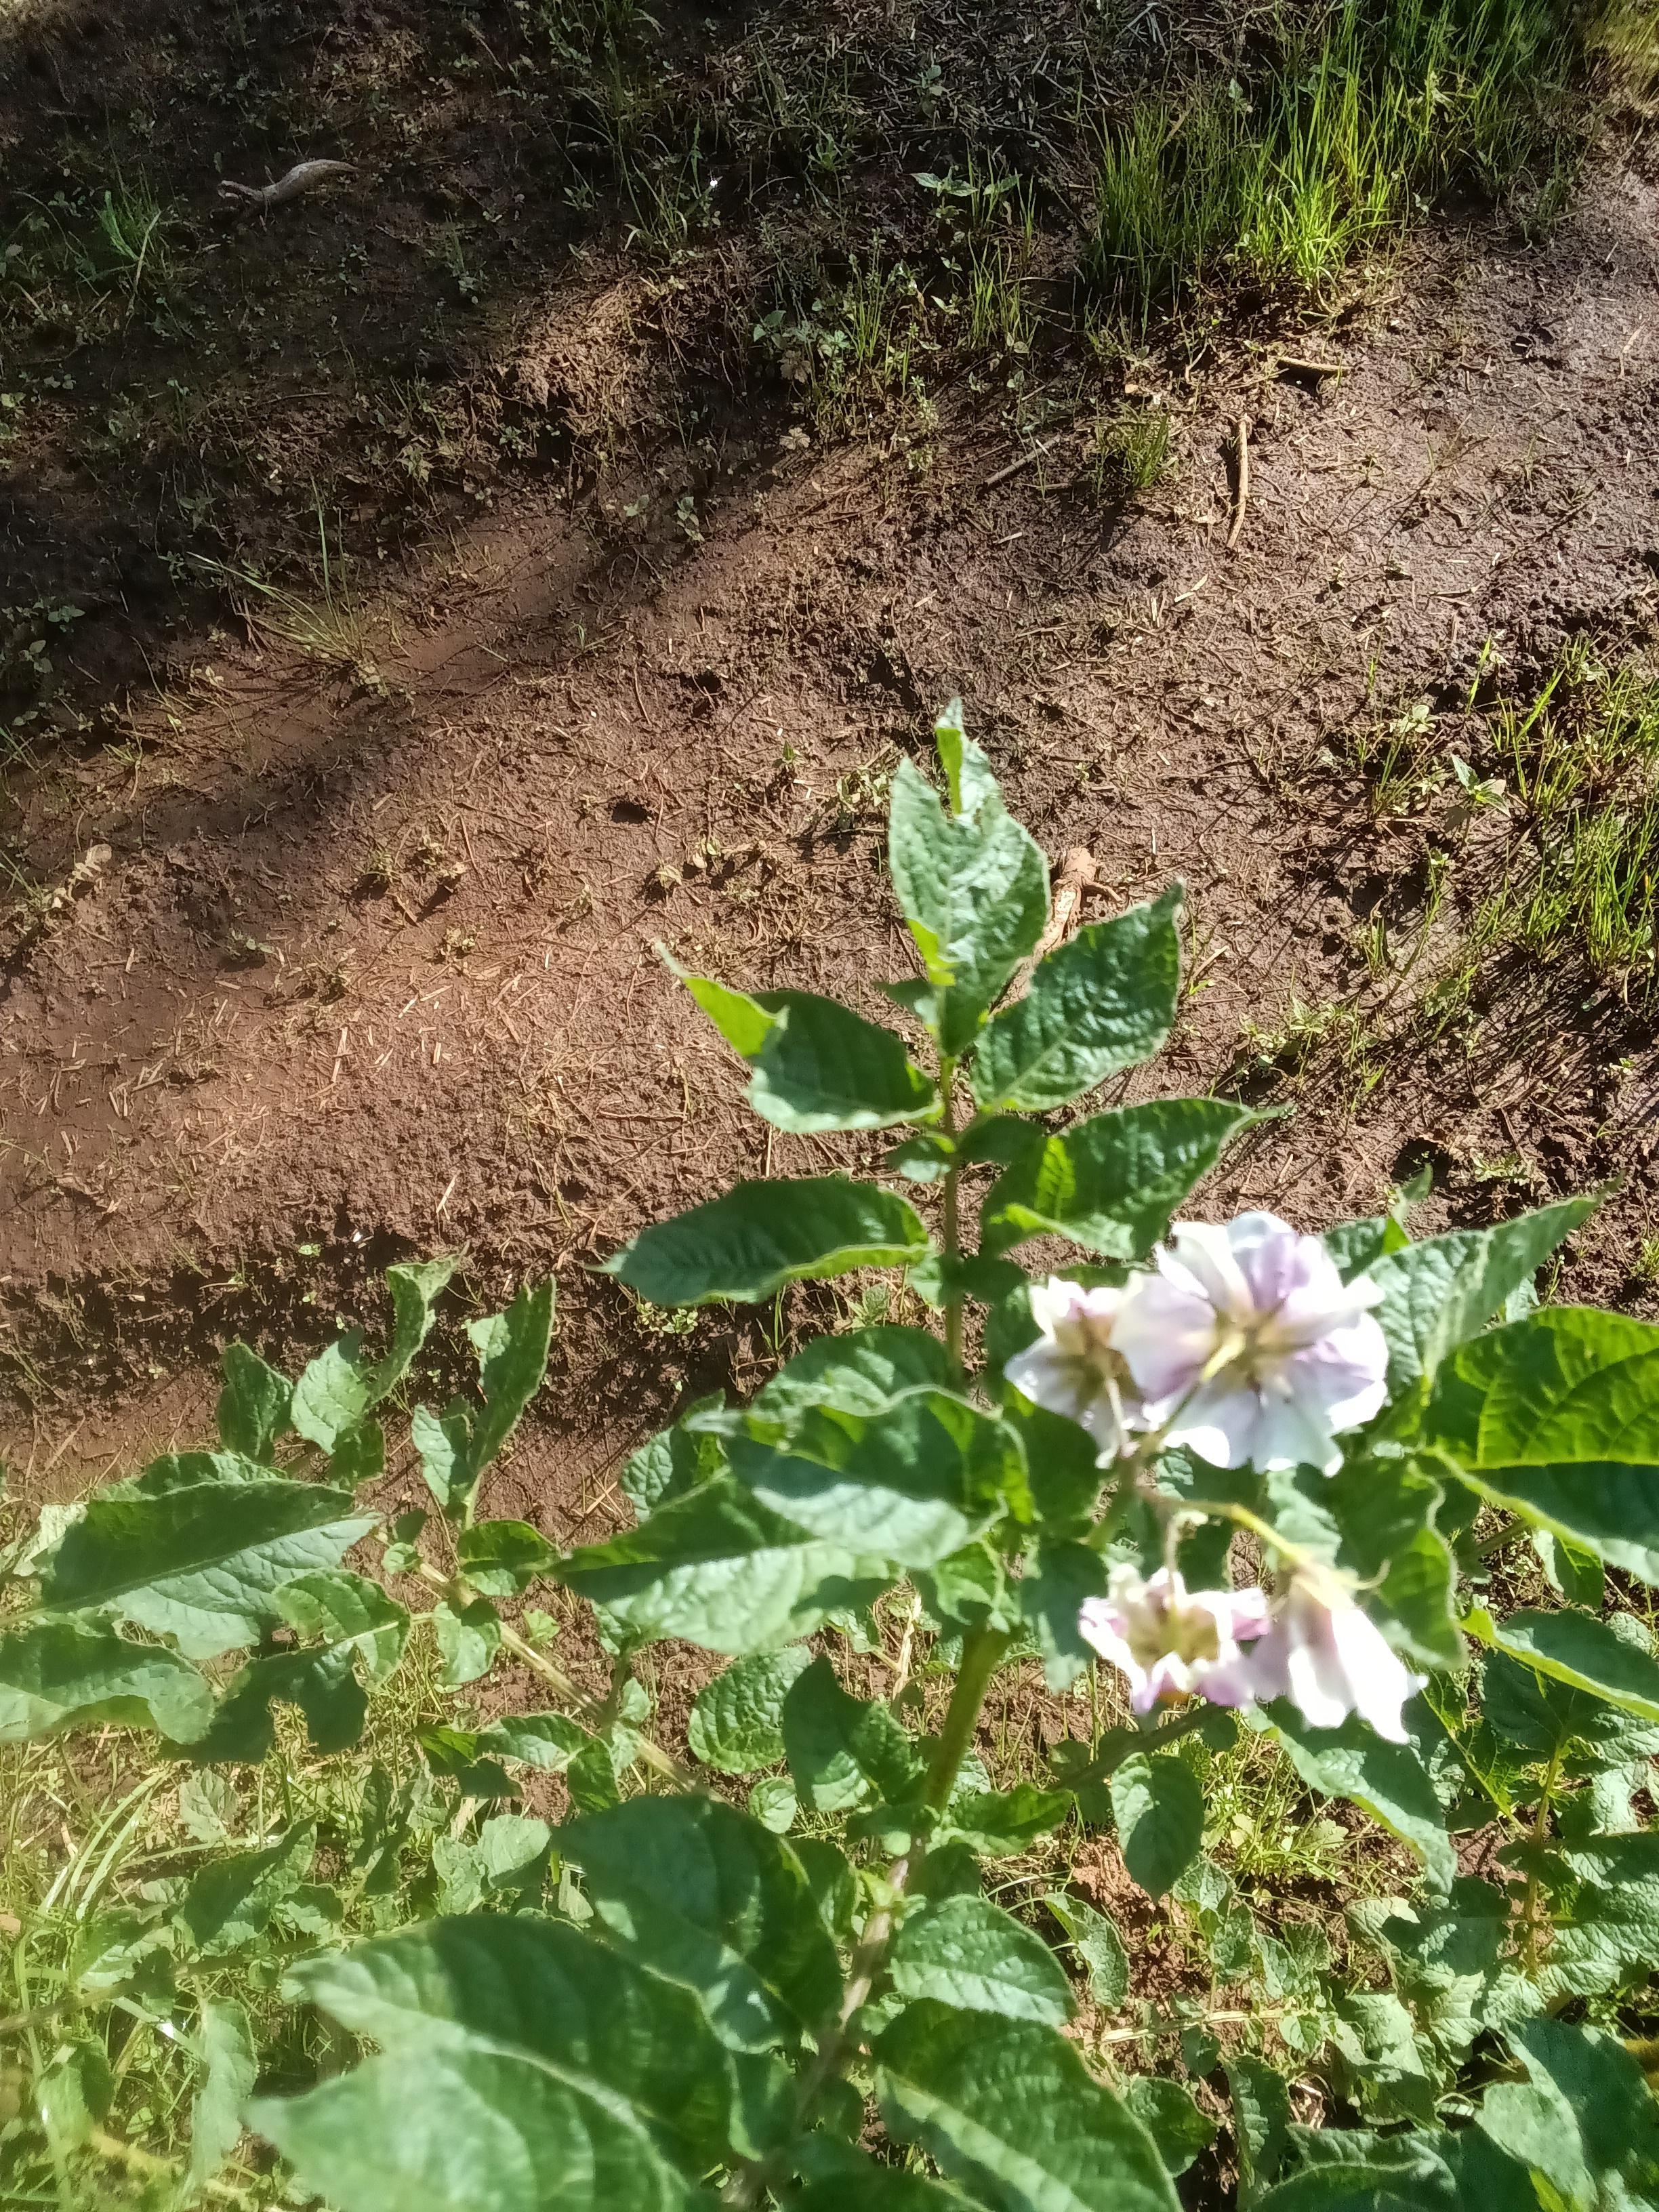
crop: potato
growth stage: flowering
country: Kenya
